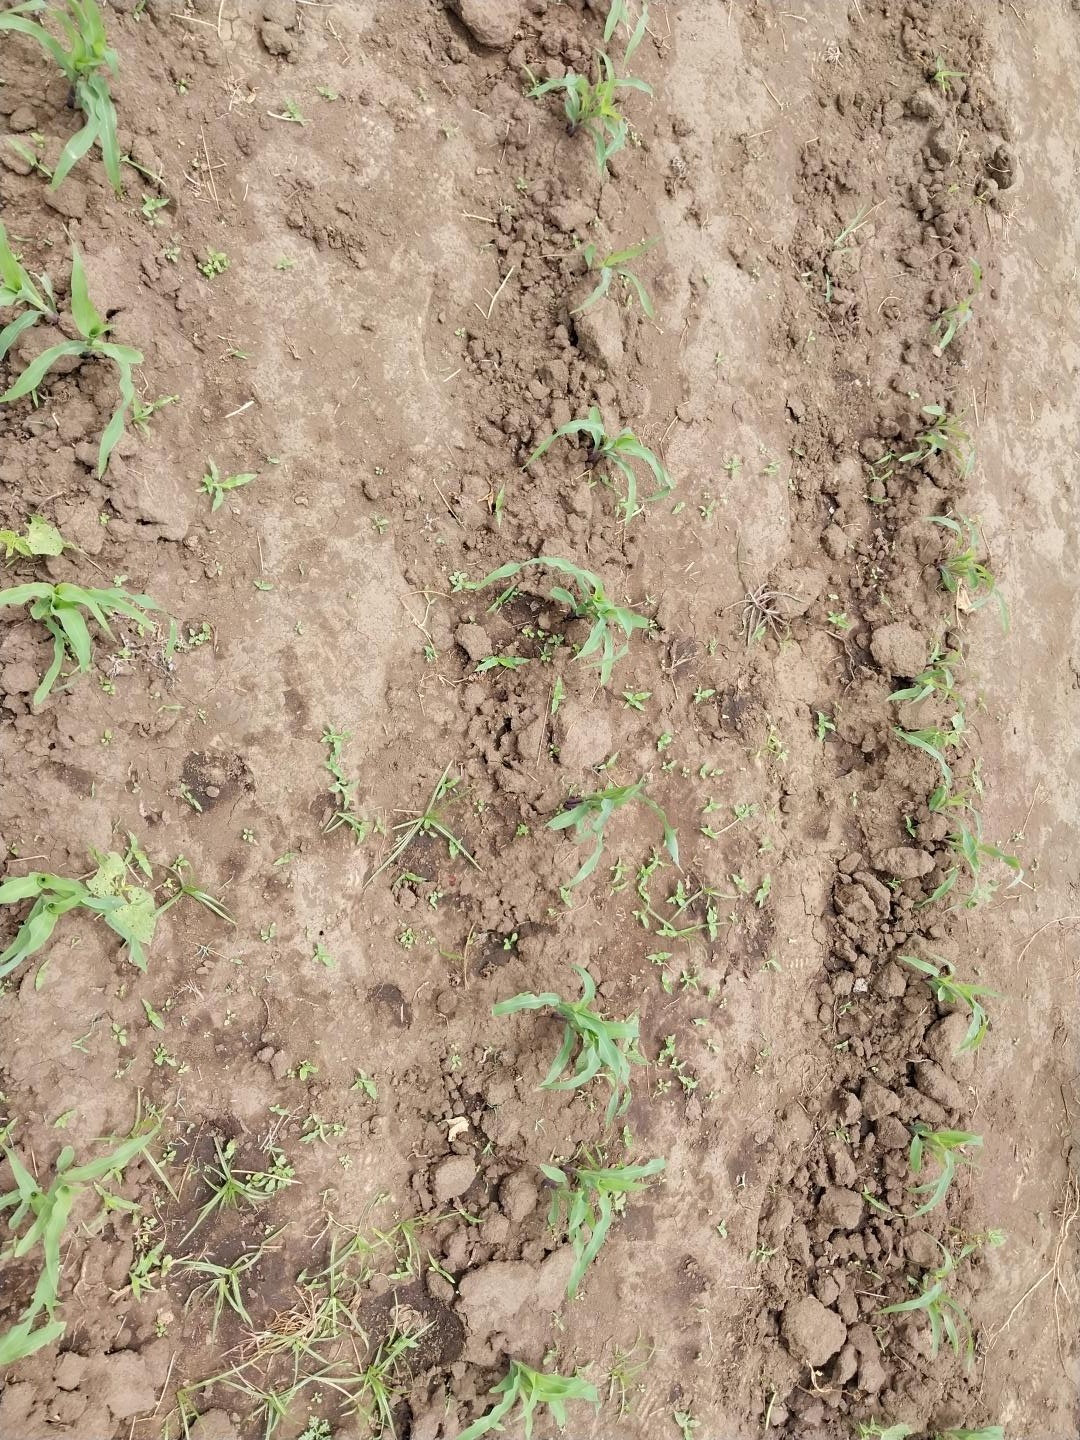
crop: maize
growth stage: emergence
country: Tanzania
